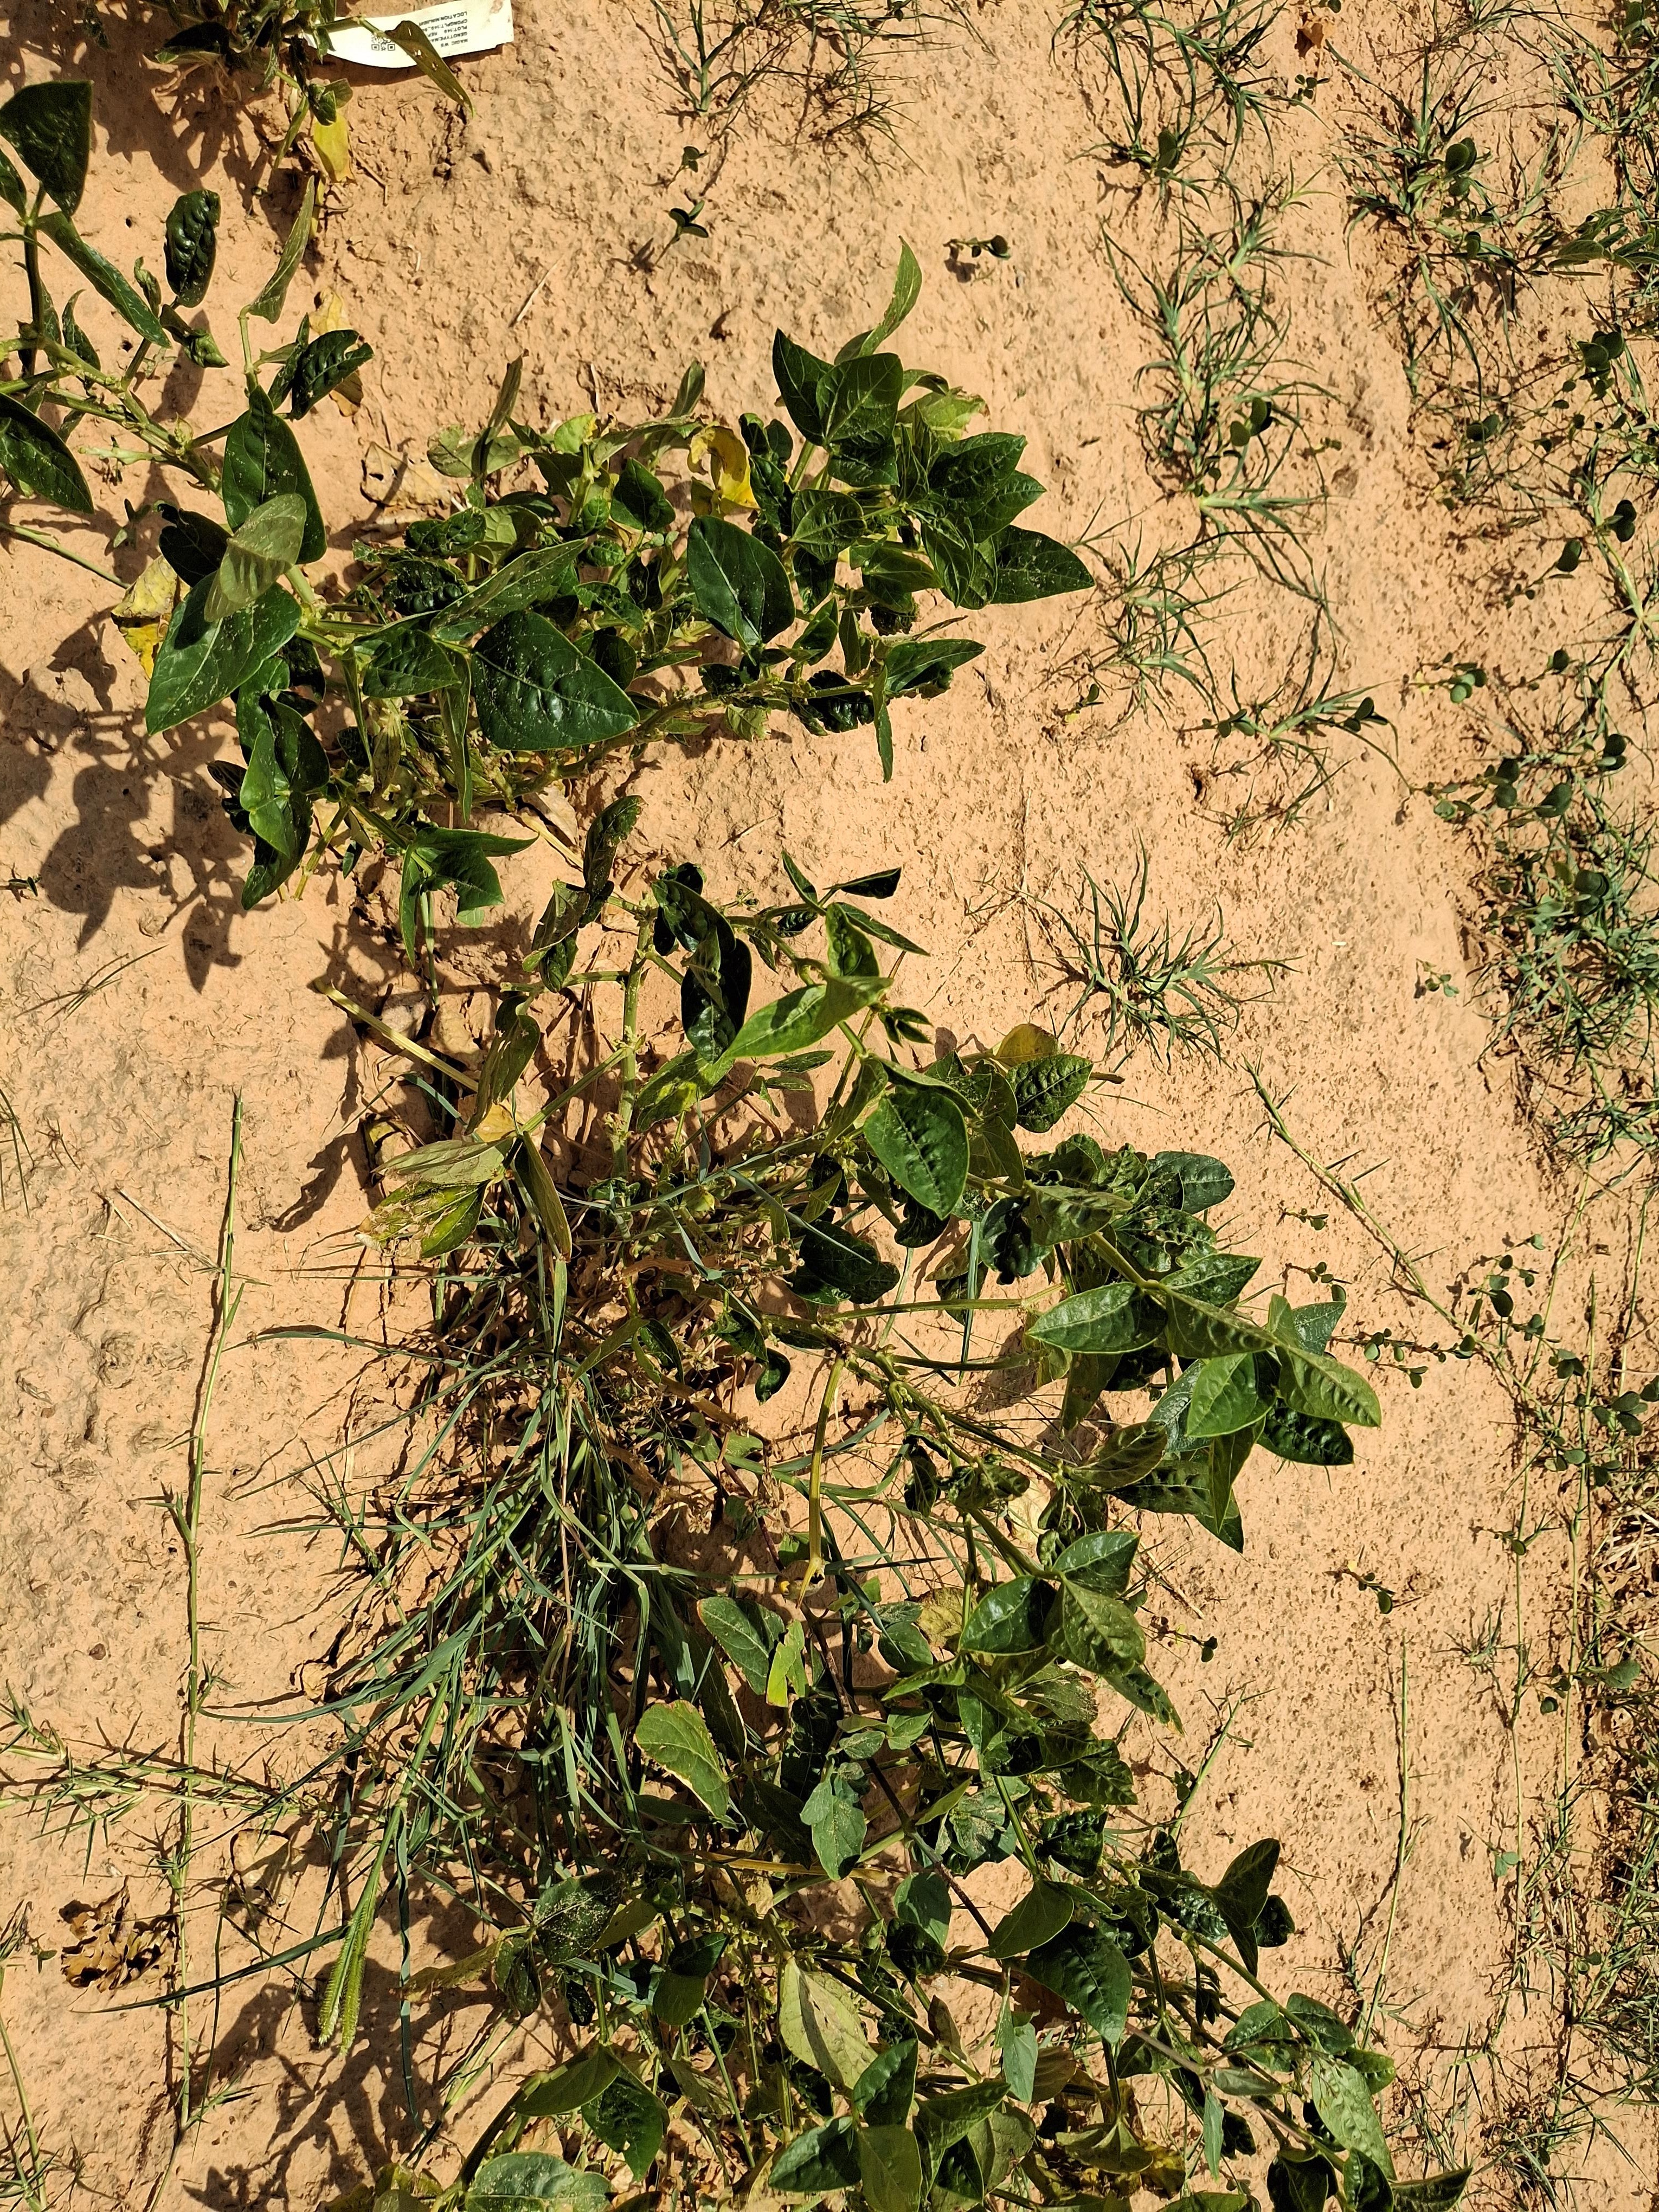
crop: cowpea
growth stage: harvest maturity
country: Nigeria
